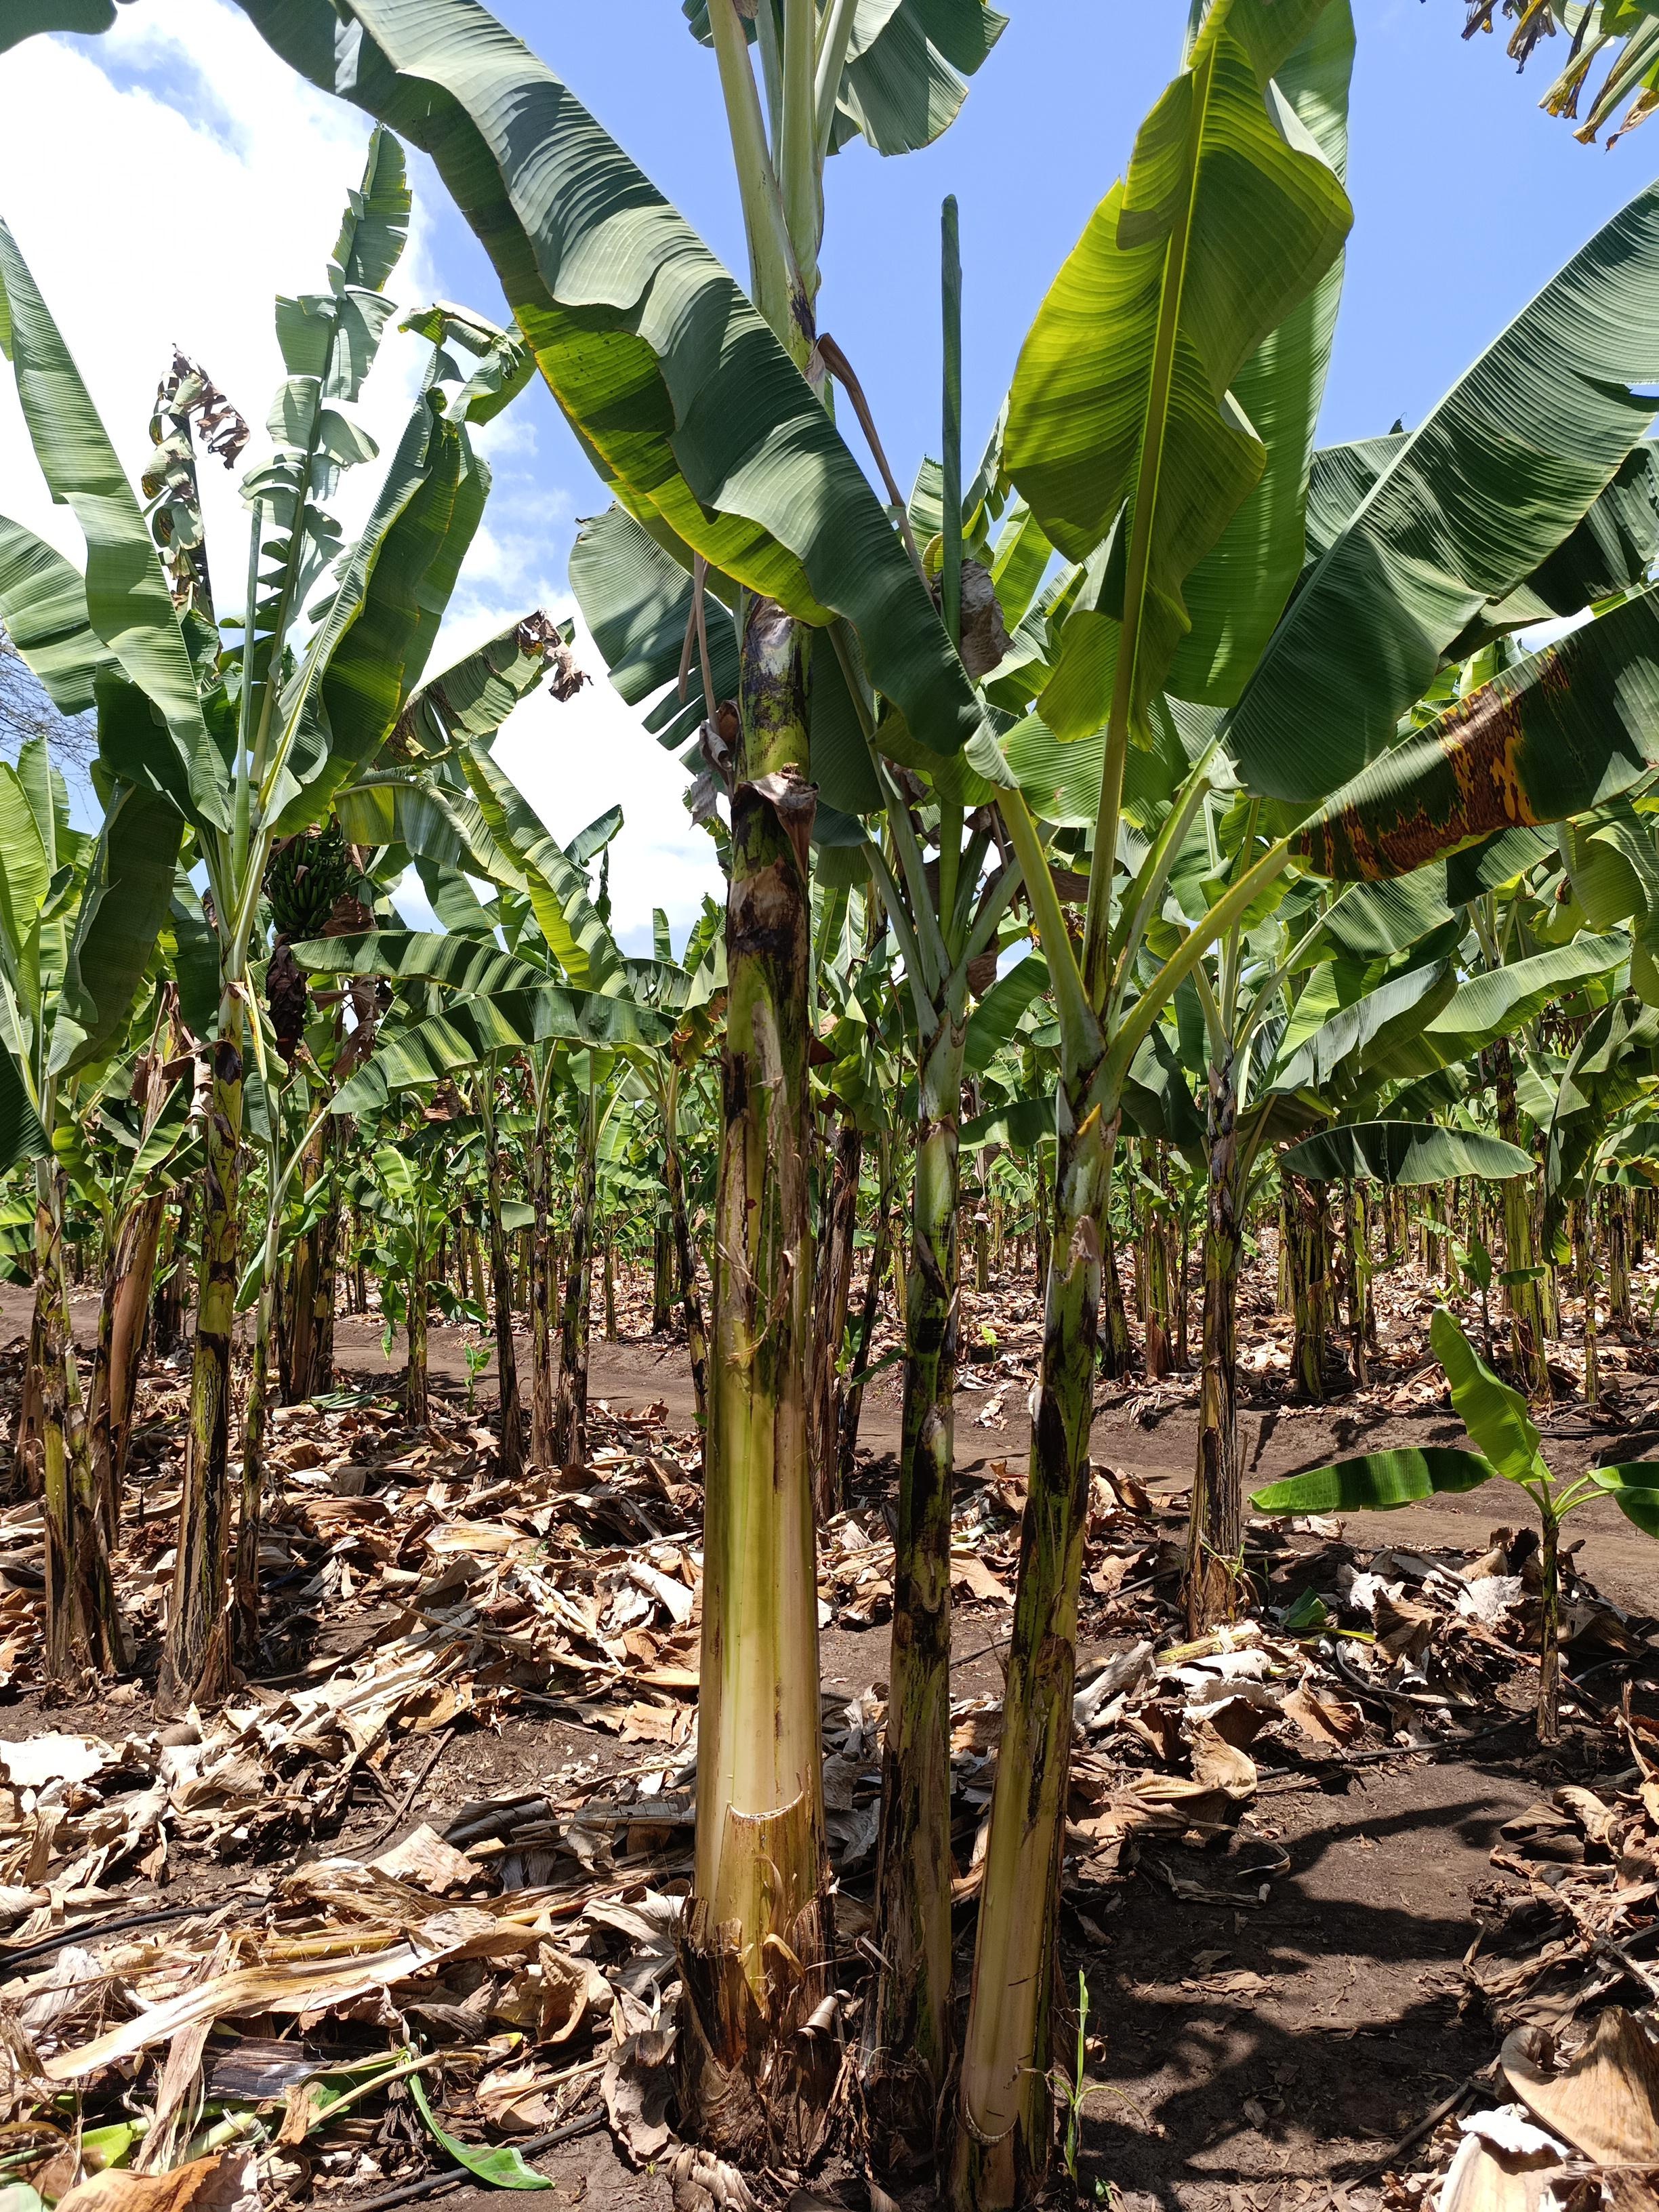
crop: banana
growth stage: vegetative
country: Tanzania
